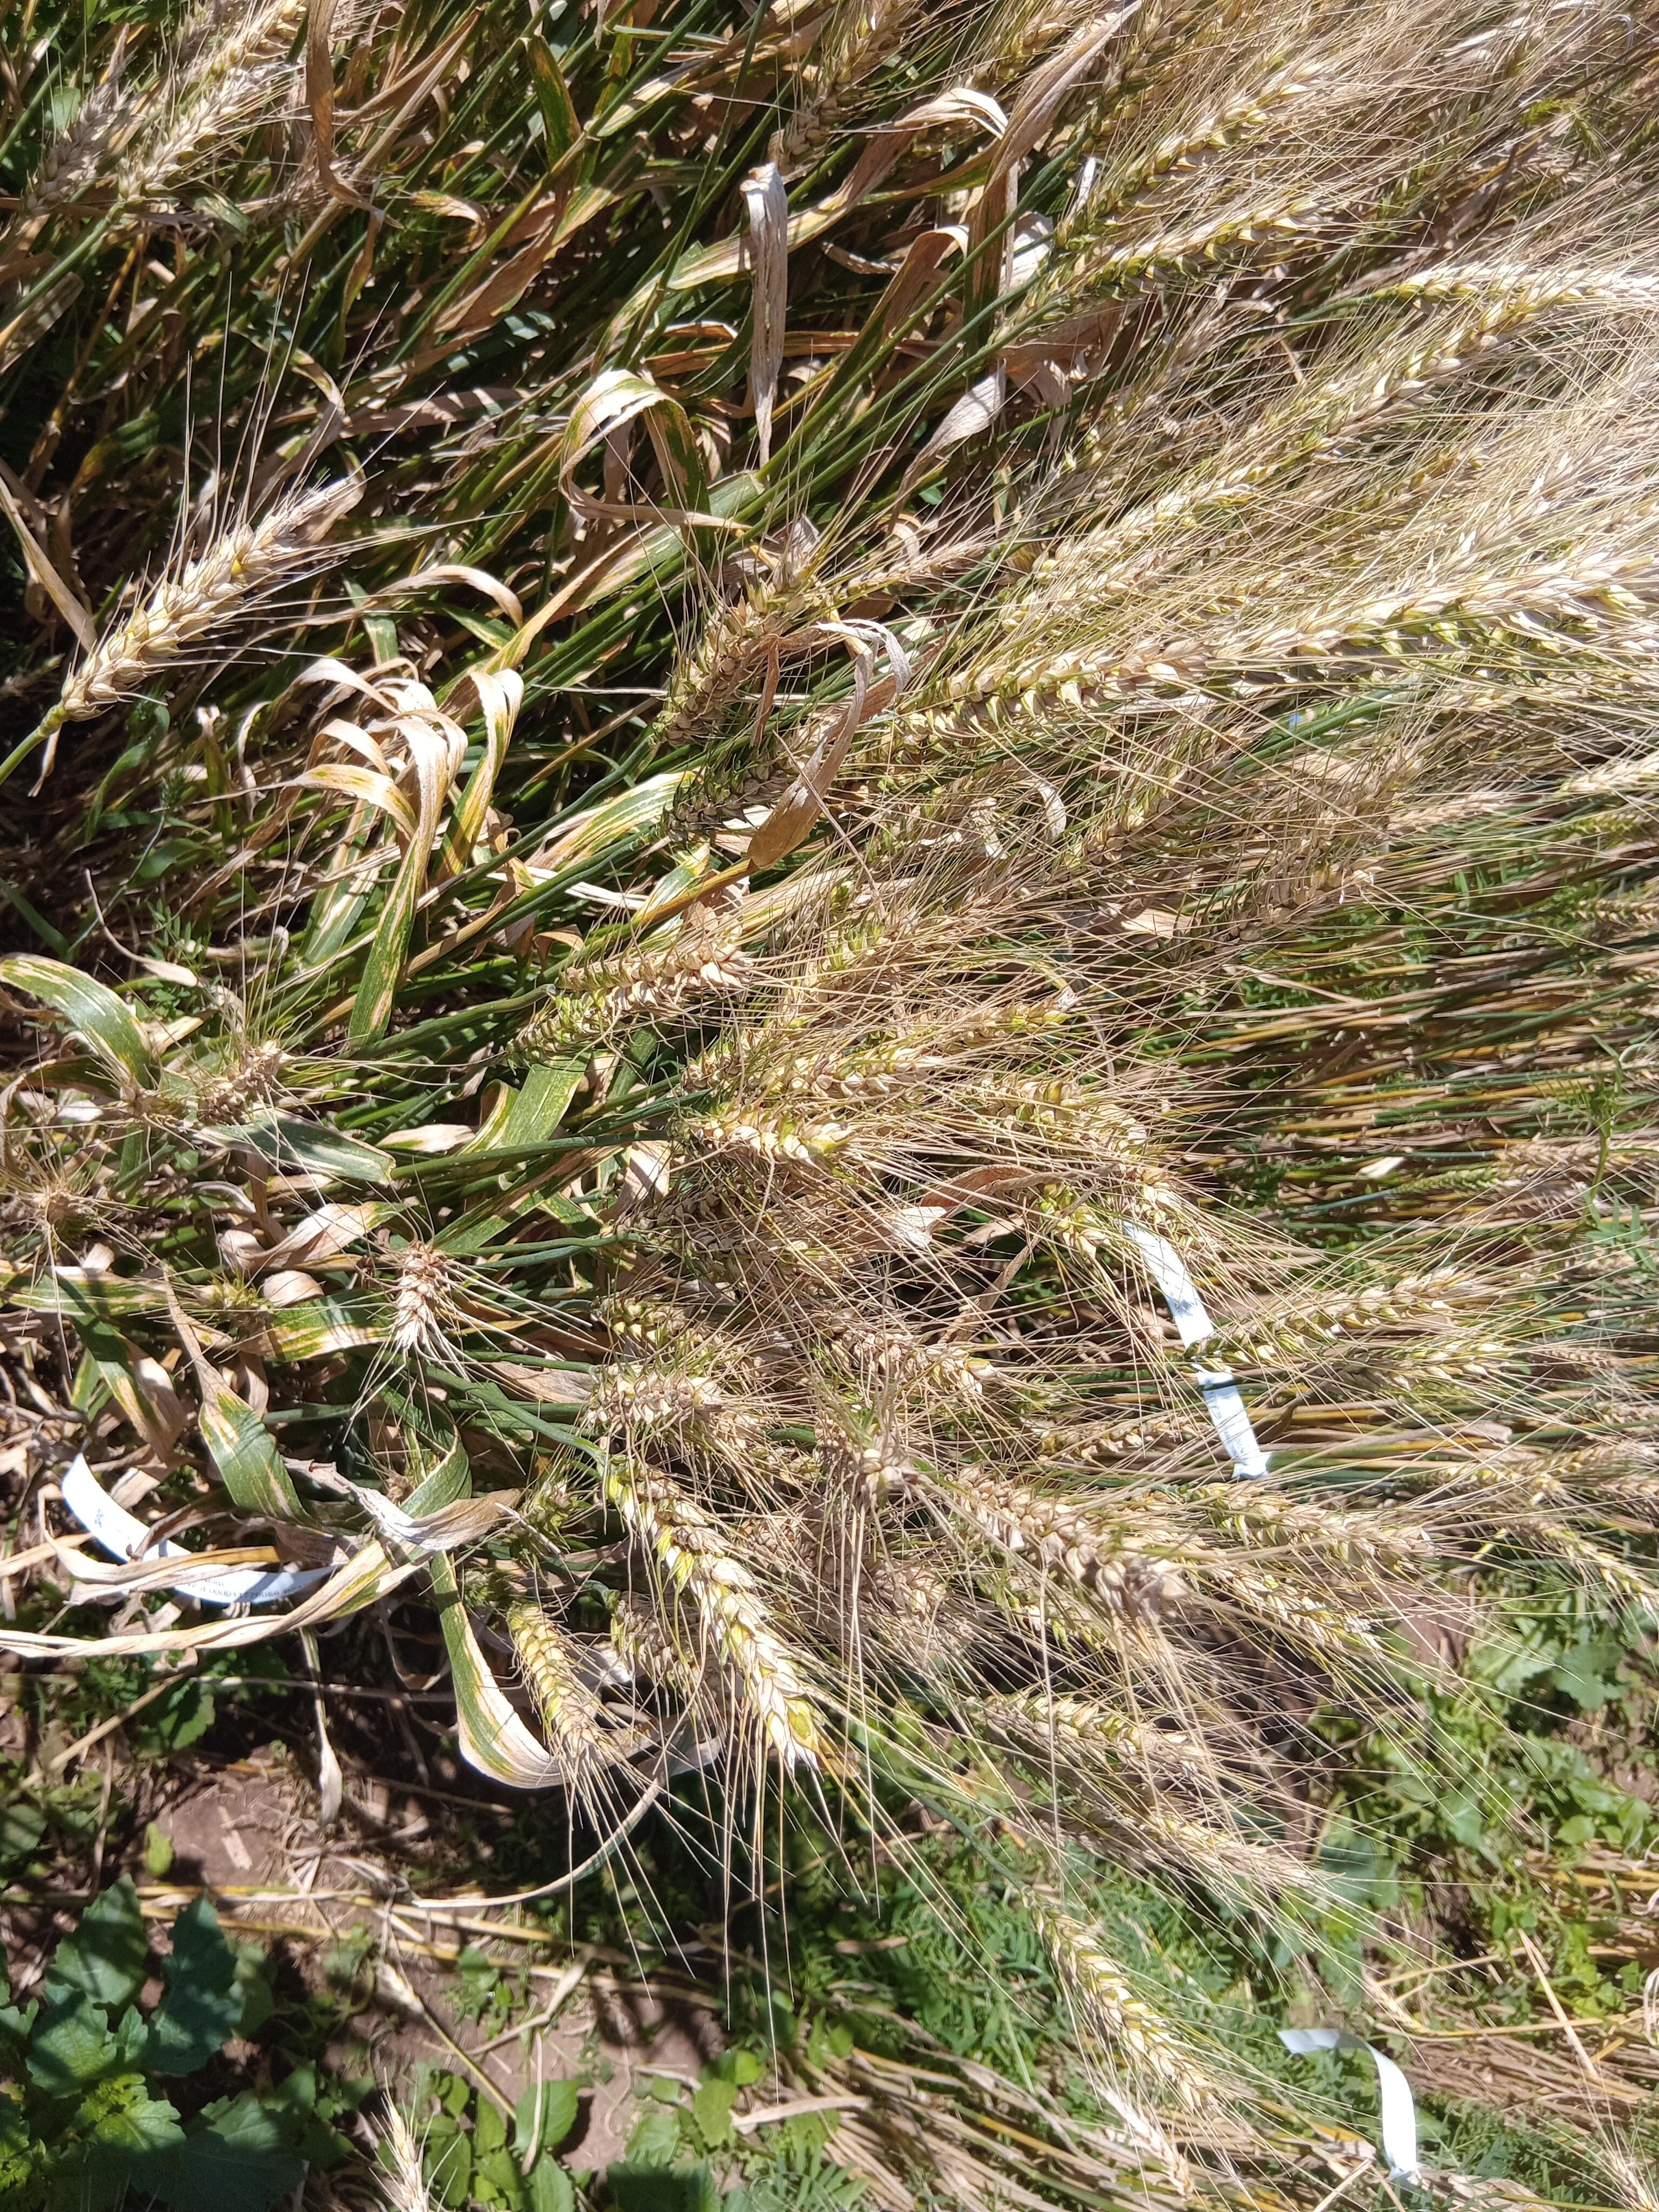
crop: wheat
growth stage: maturity
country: Kenya
